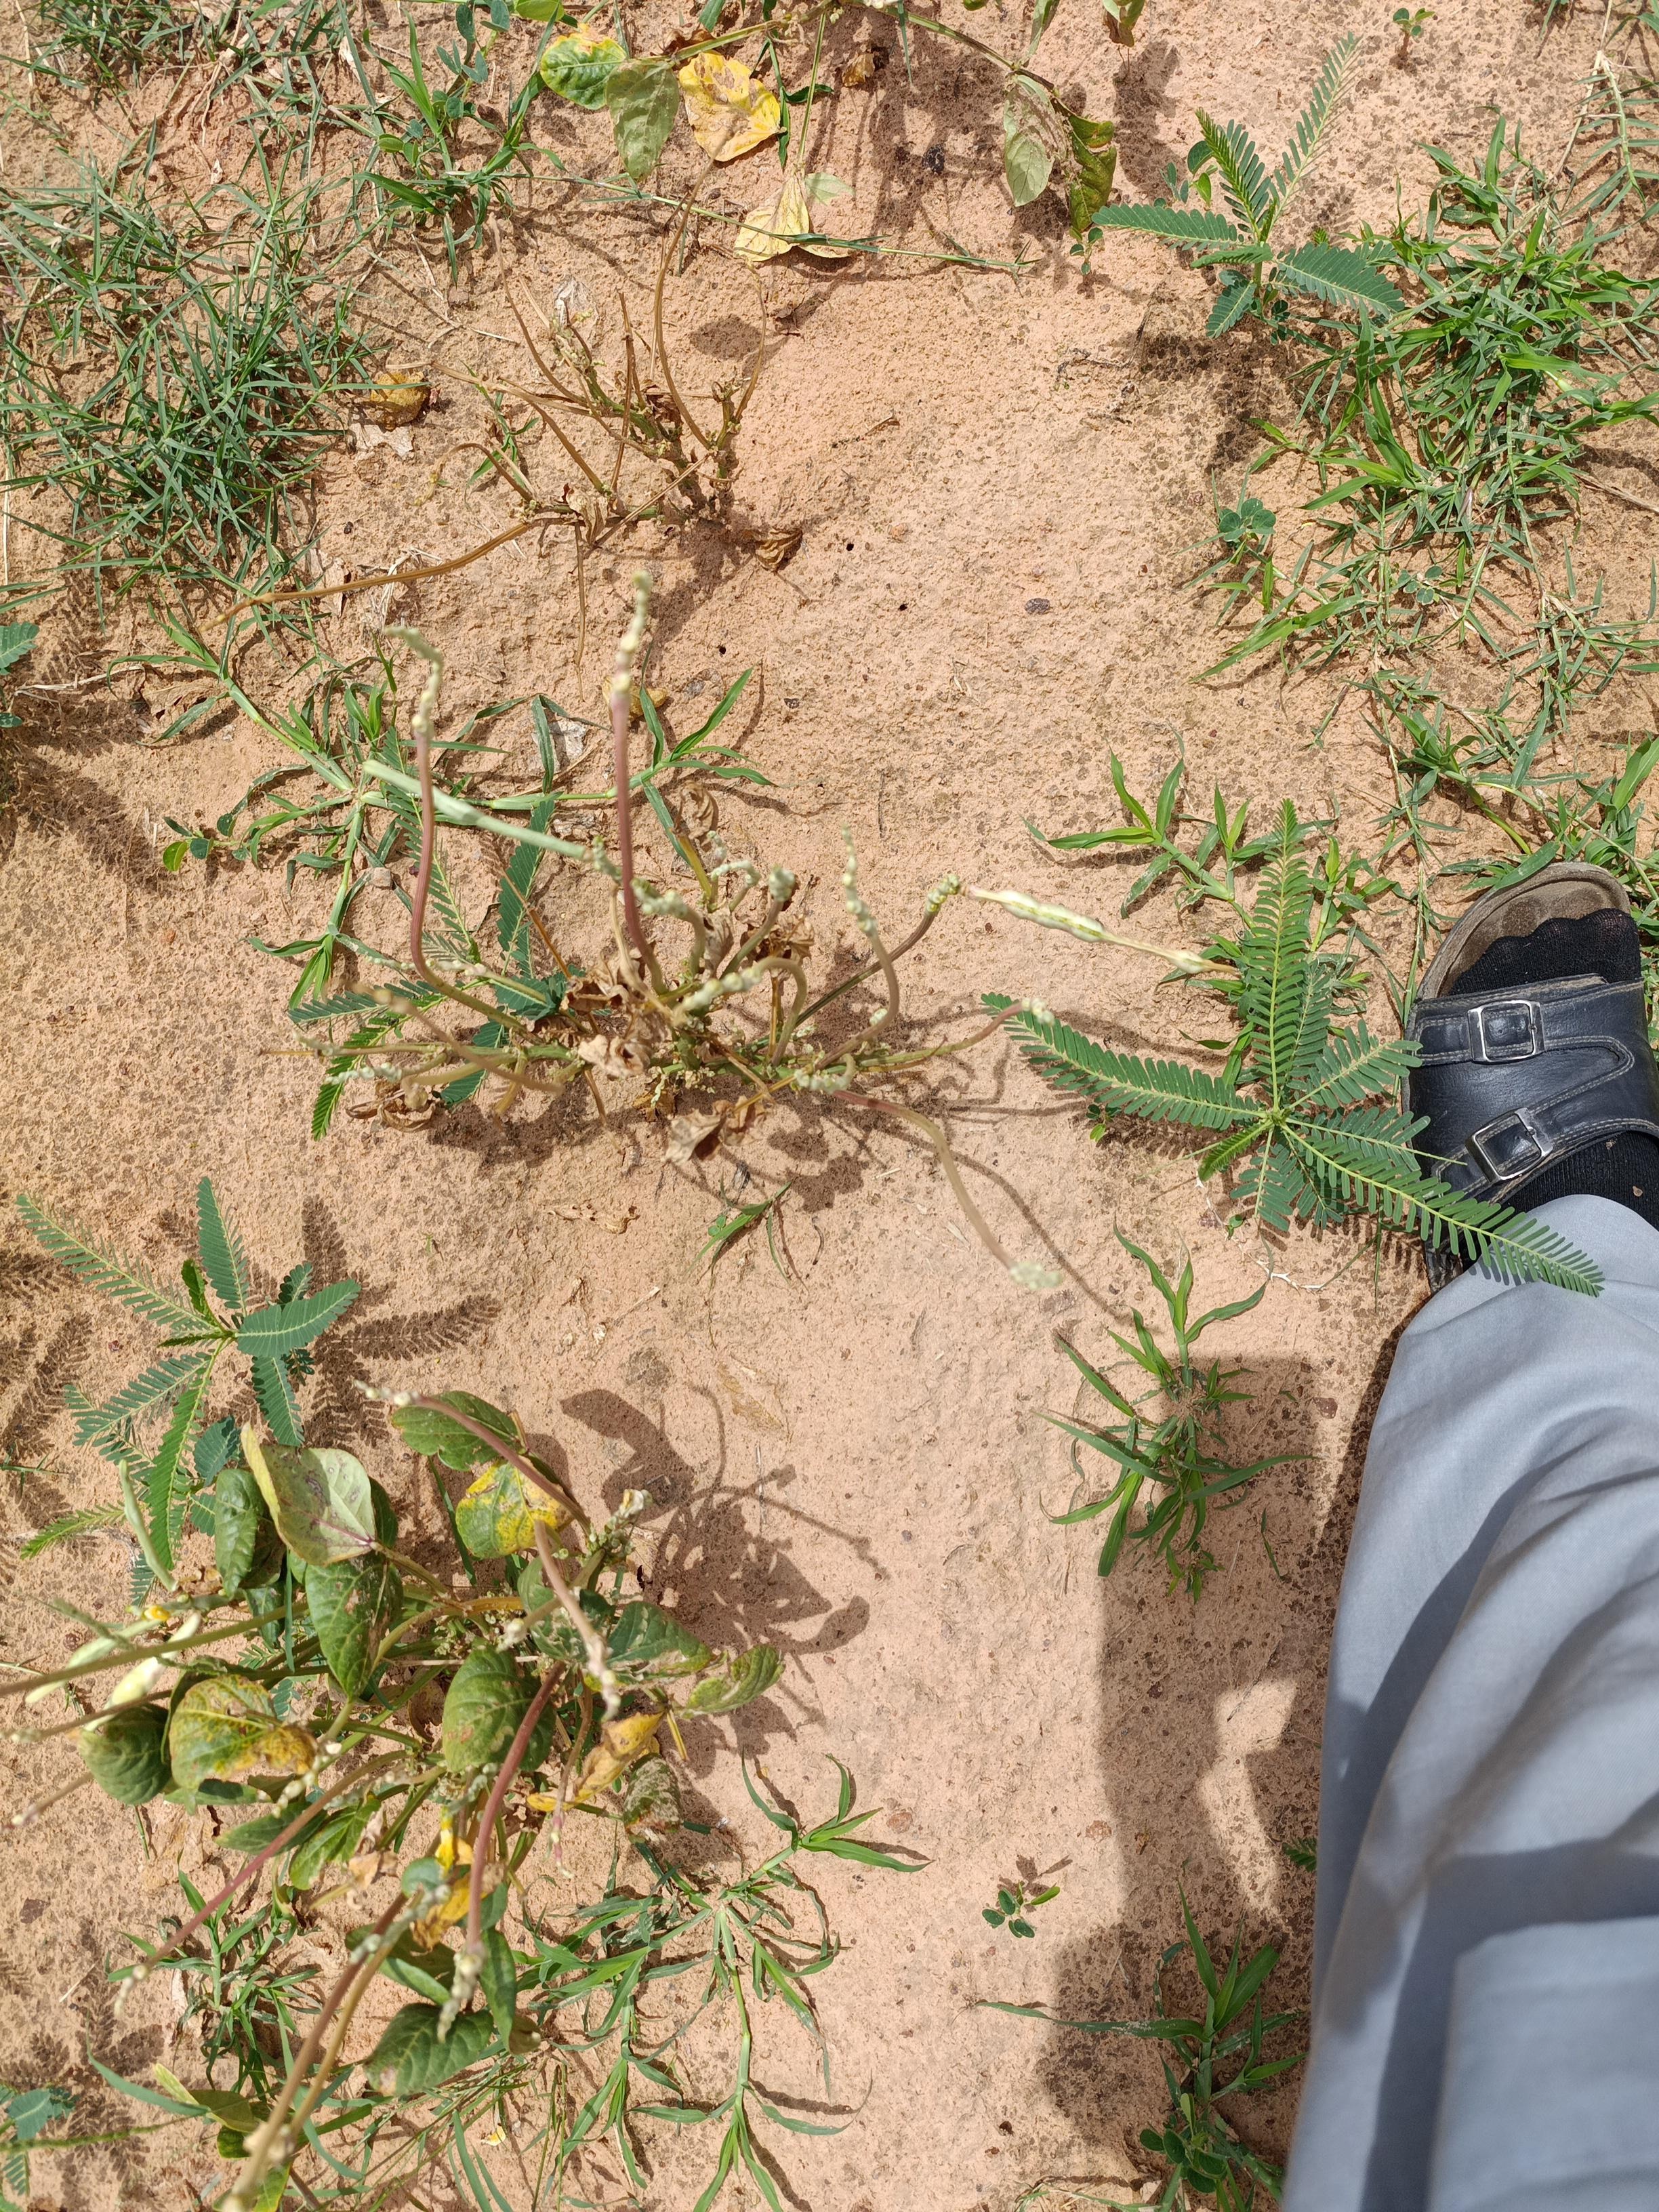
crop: cowpea
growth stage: filling grain
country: Nigeria
